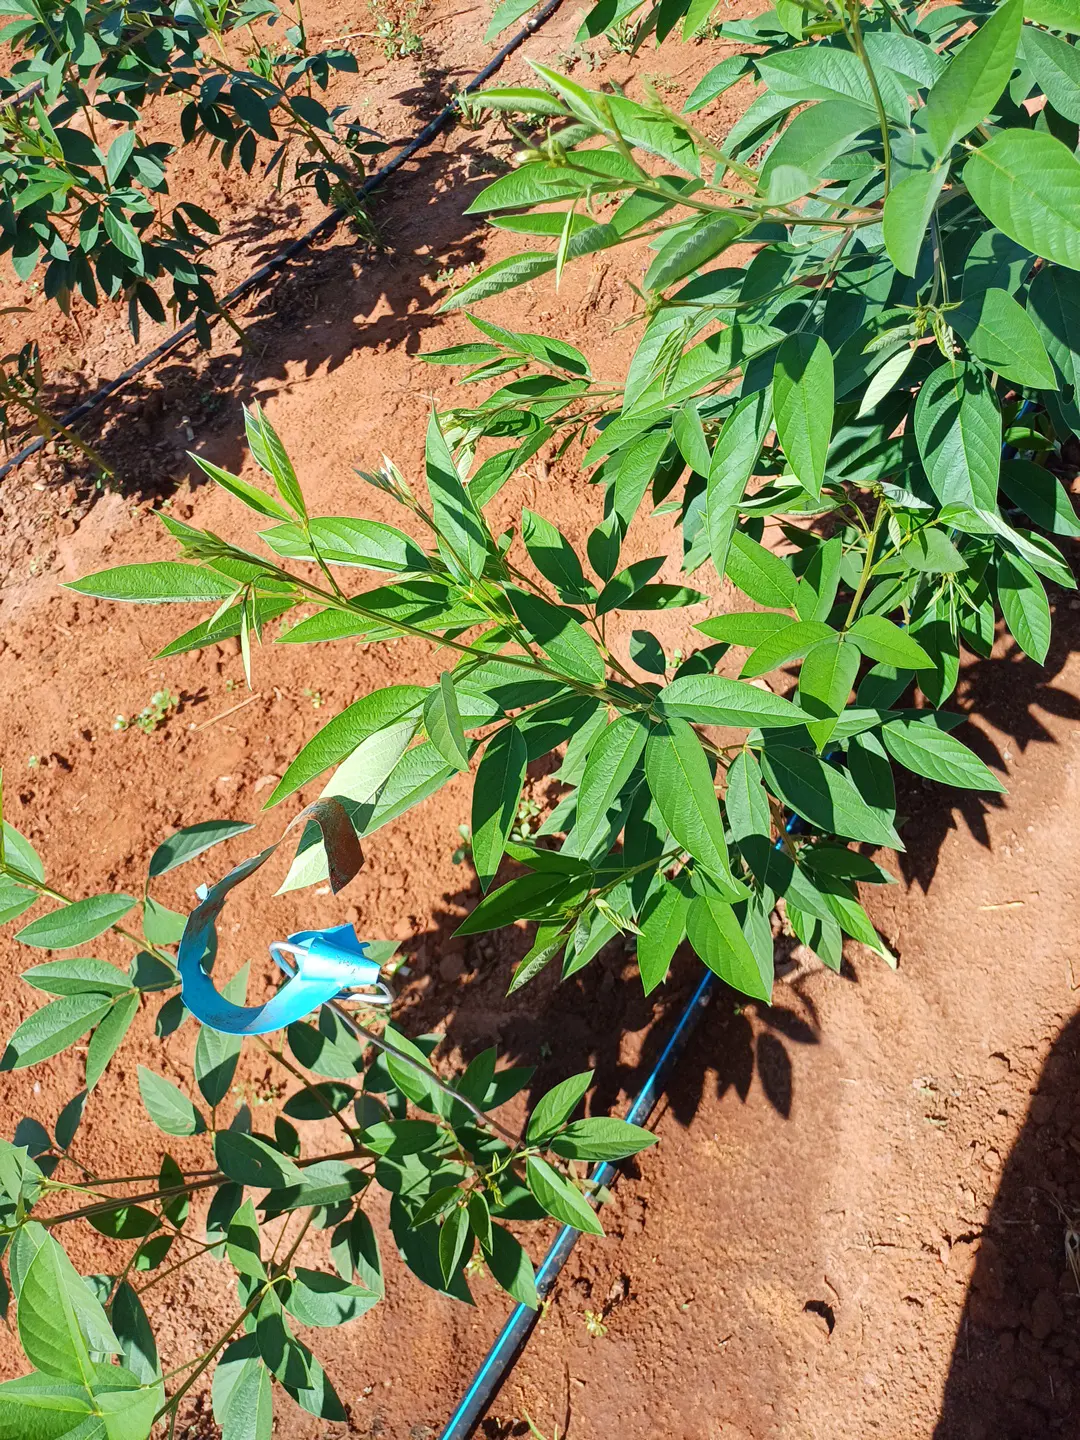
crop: pigeonpea
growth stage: vegetative
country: Kenya
